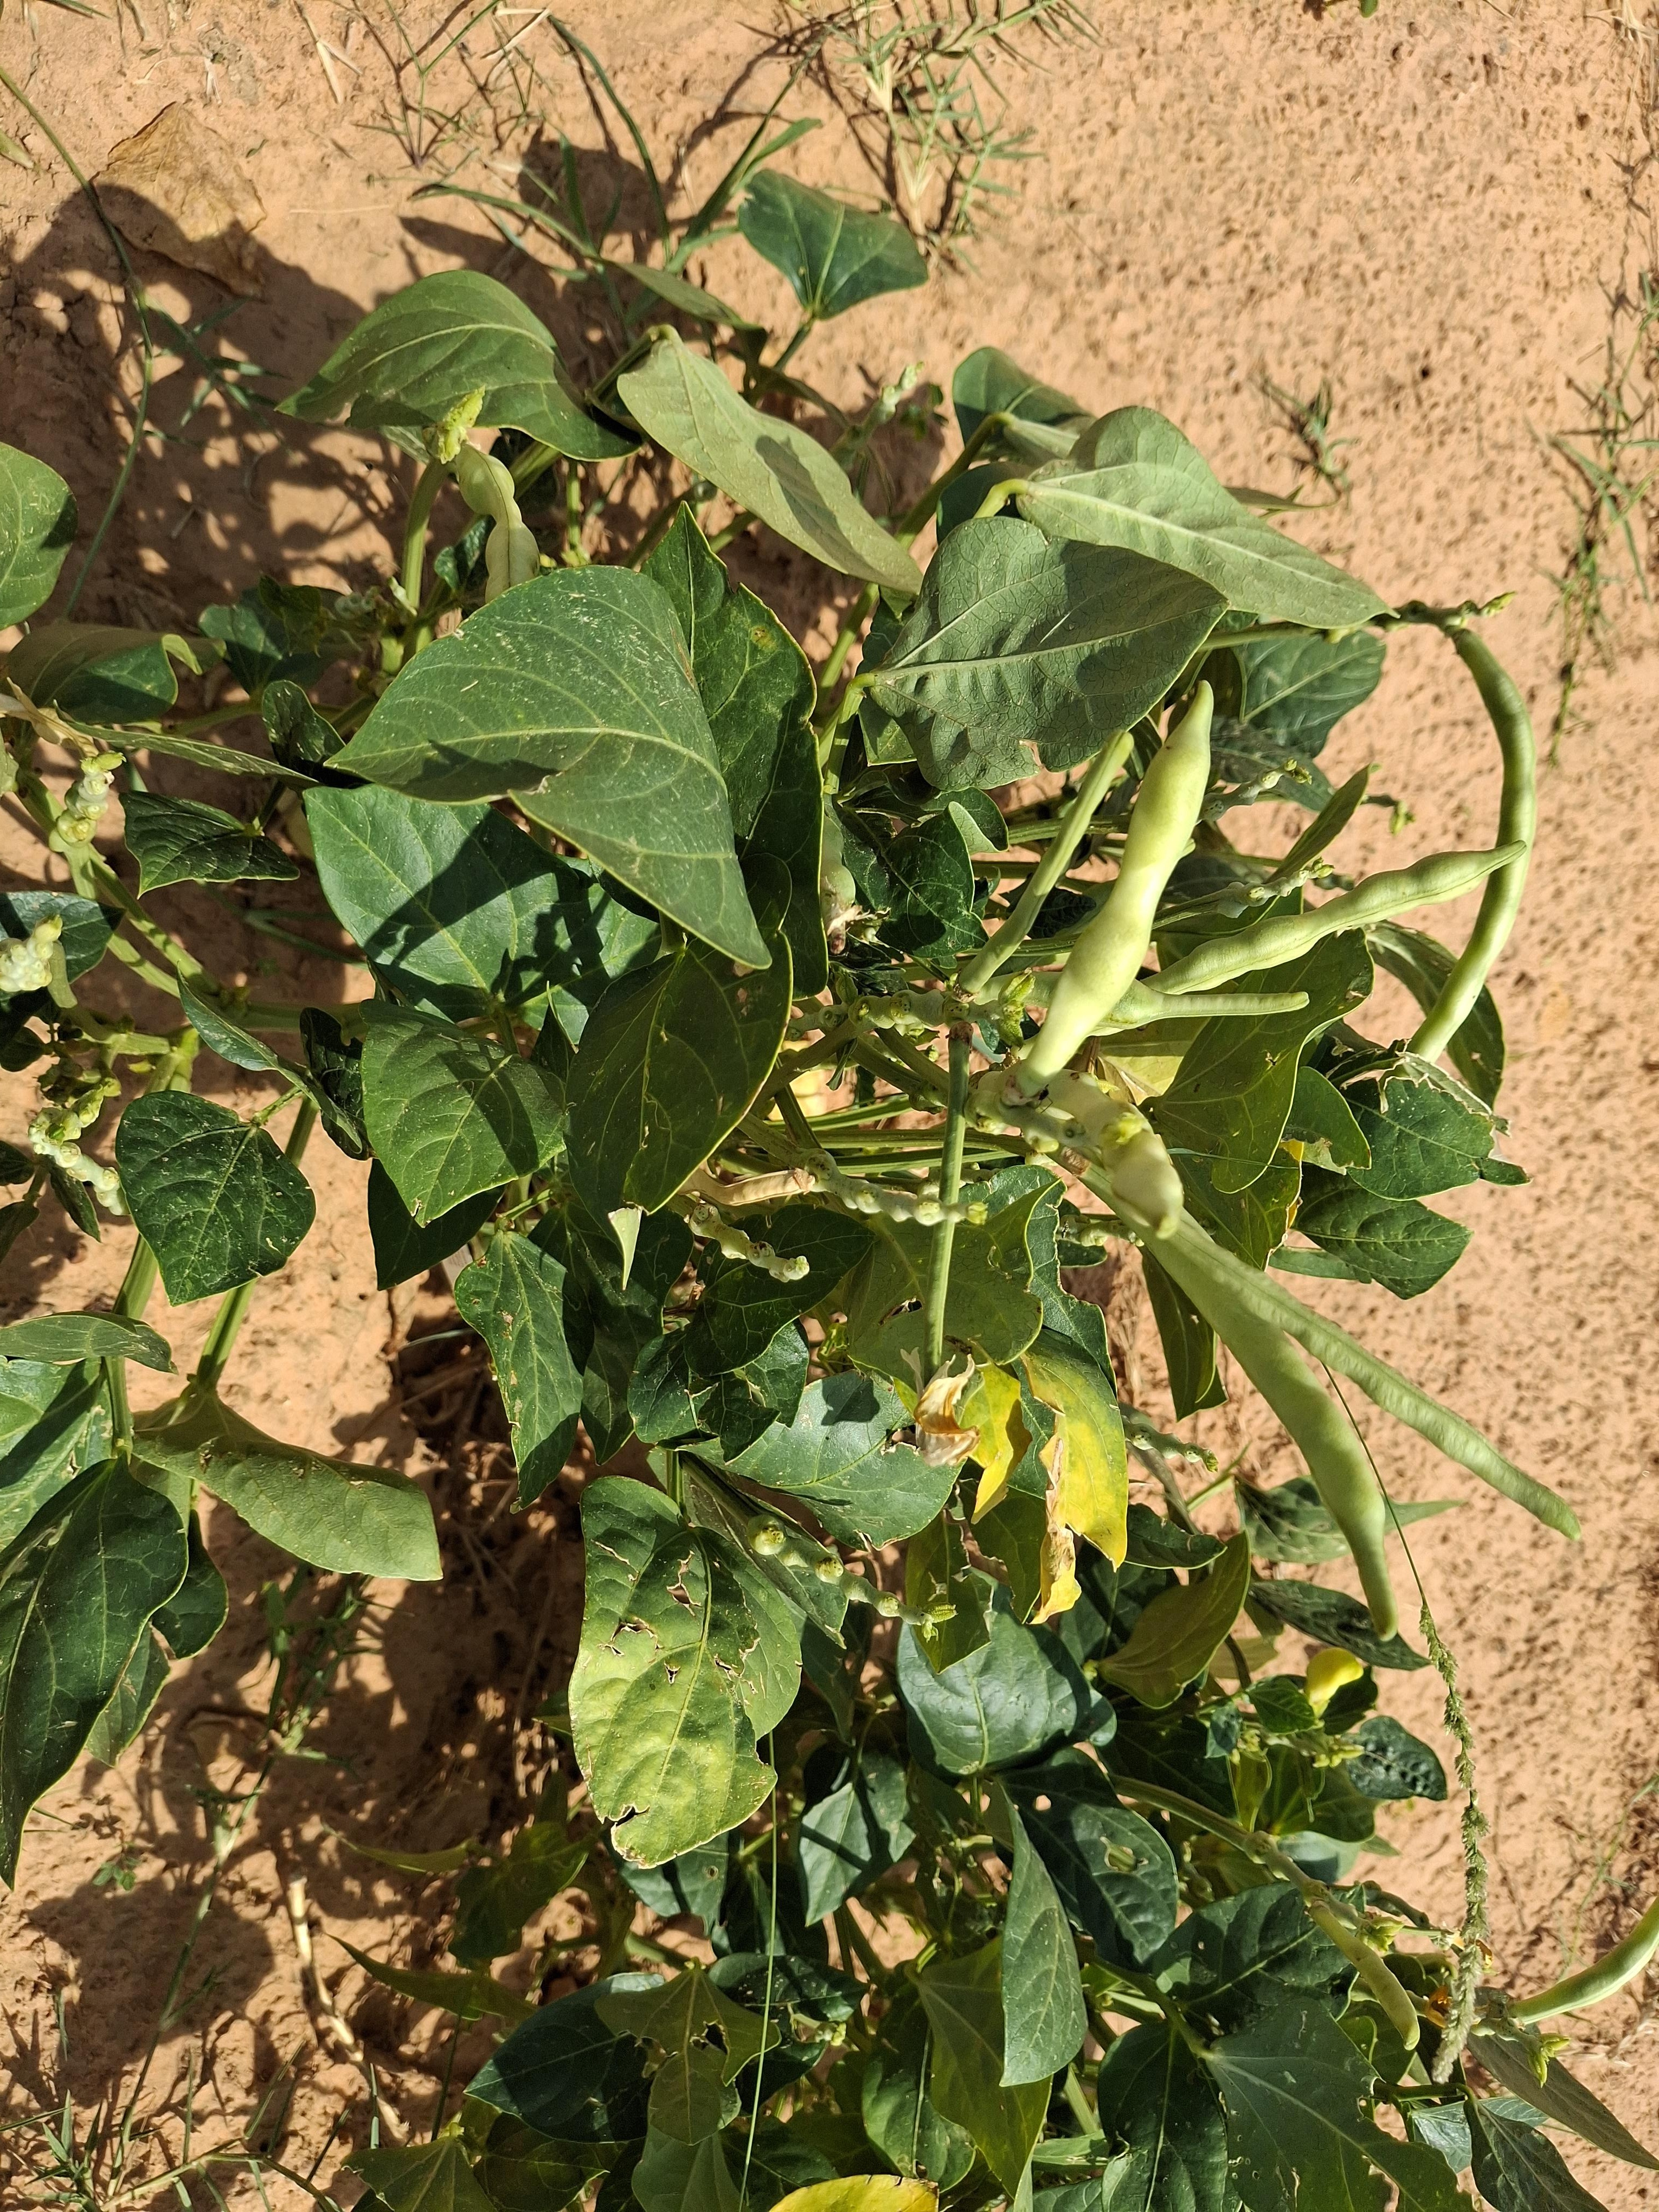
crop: cowpea
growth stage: harvest maturity
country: Nigeria
